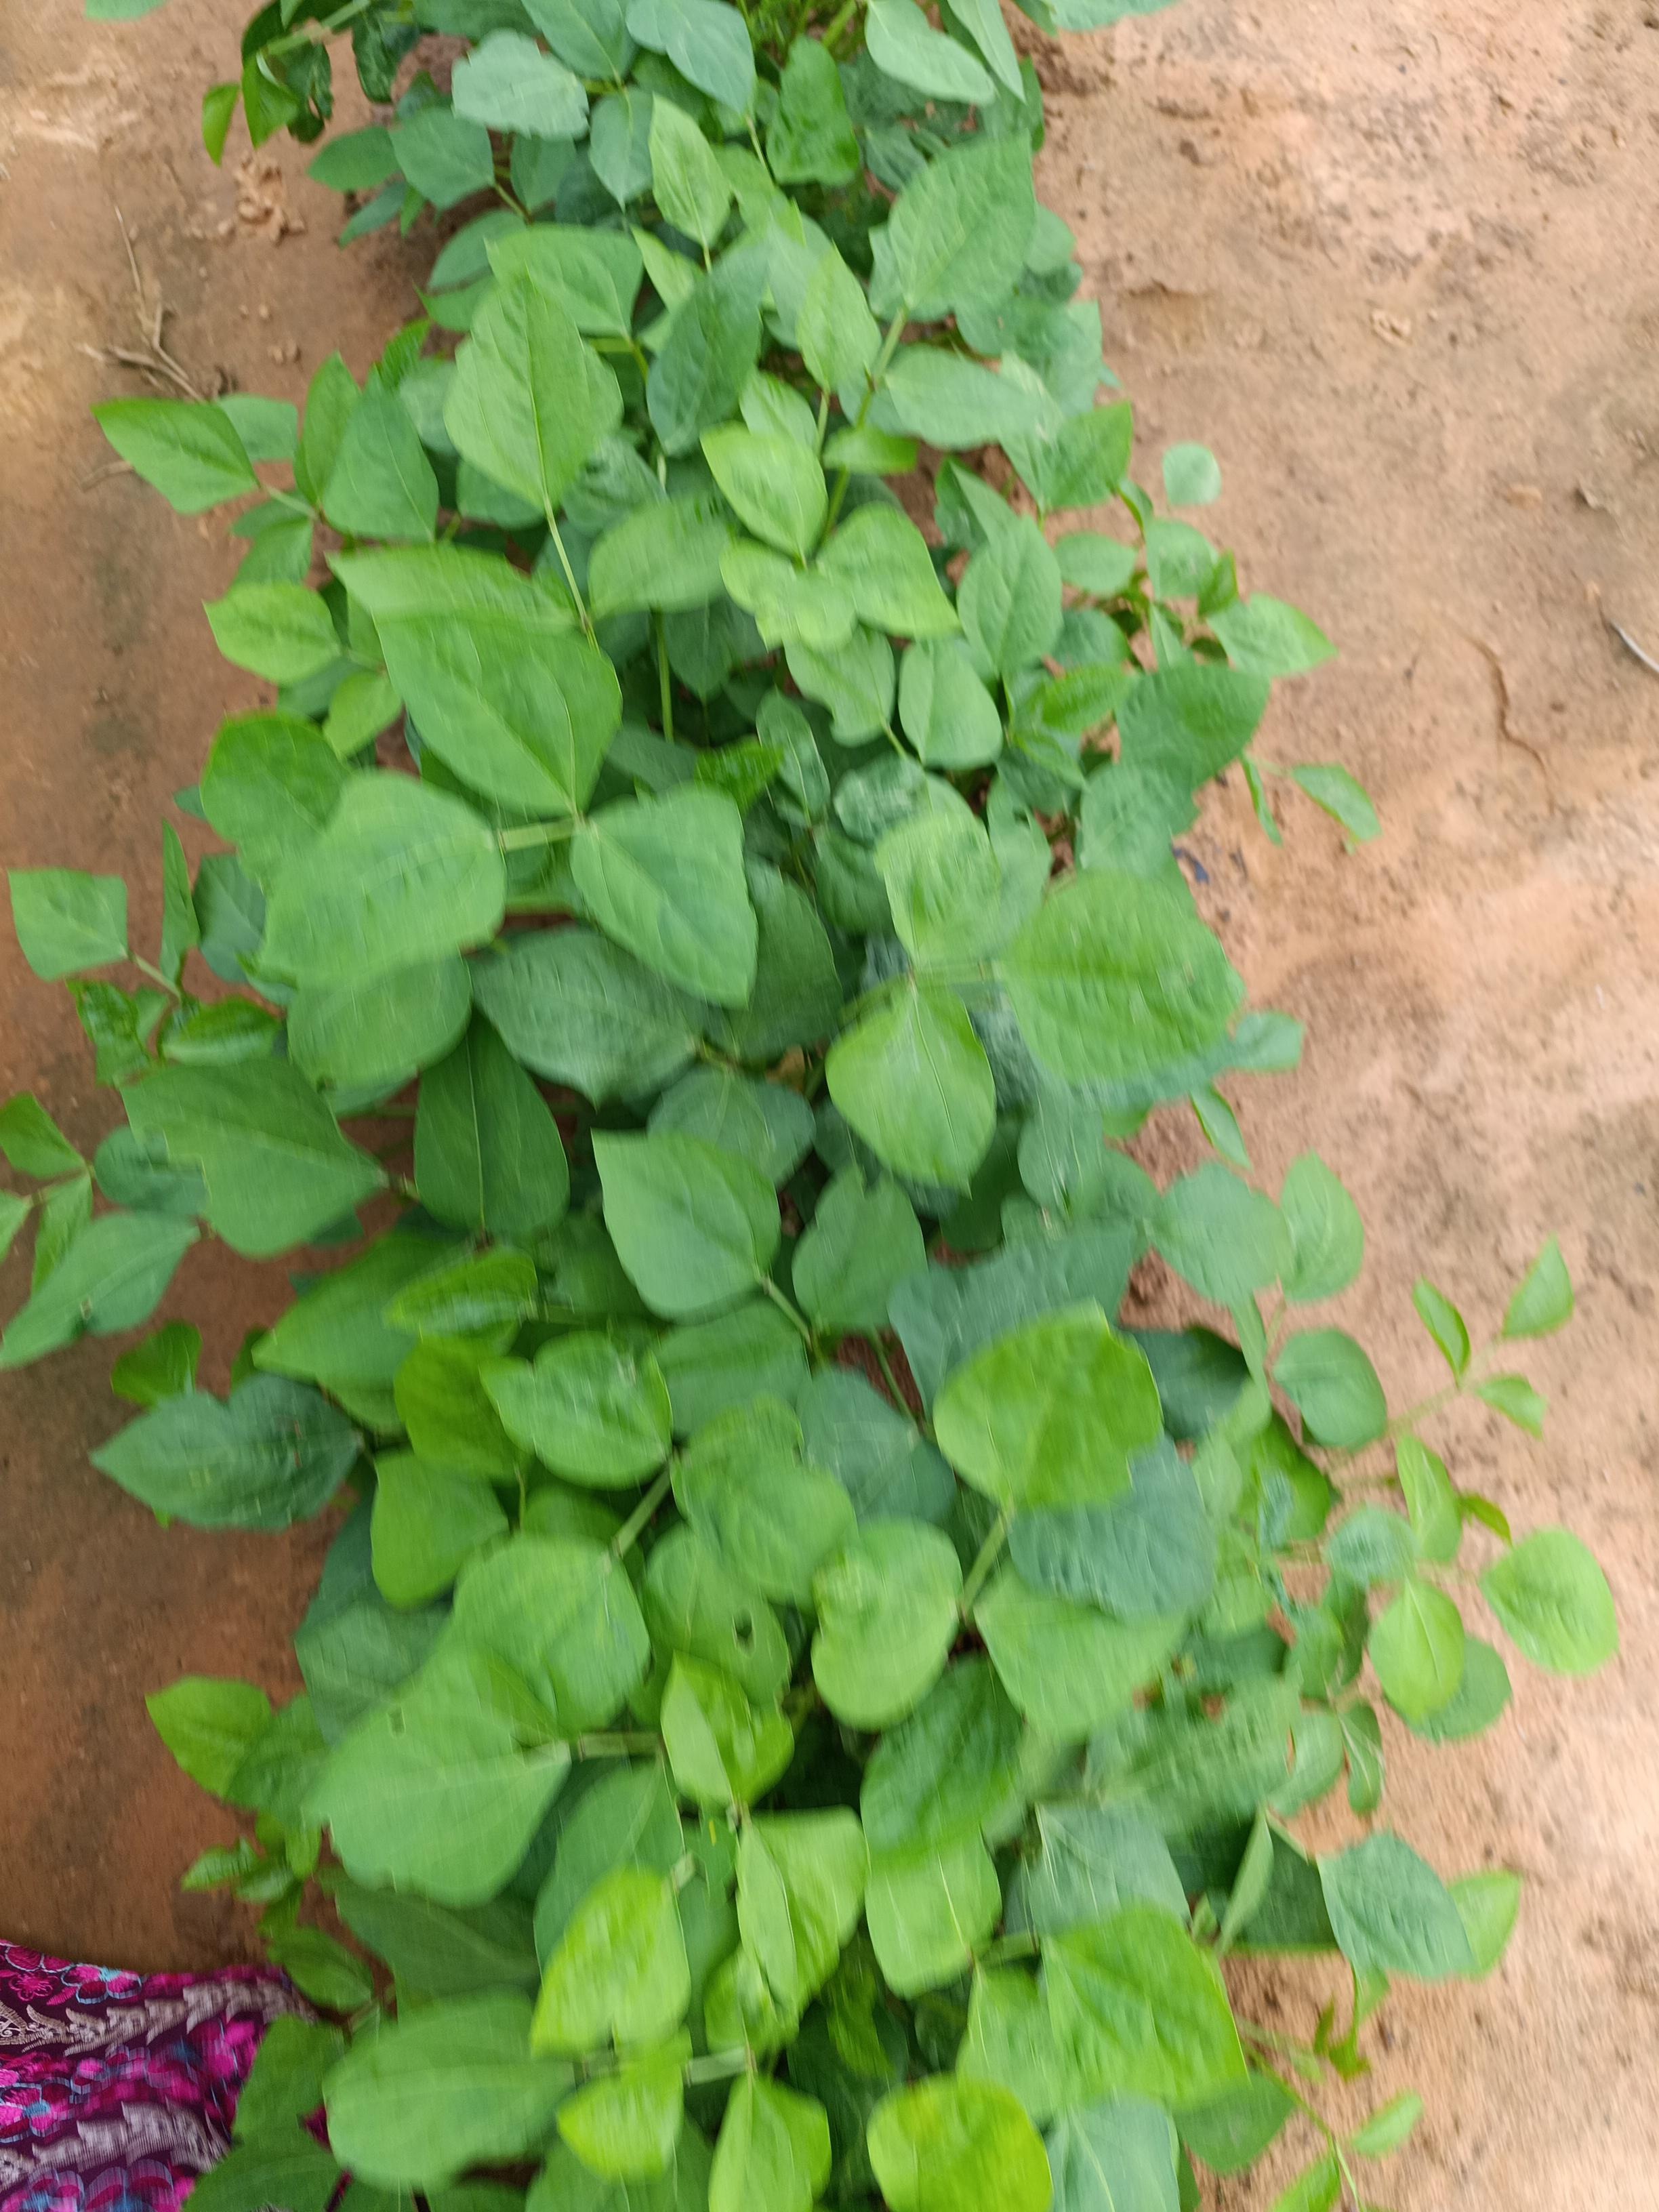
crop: cowpea
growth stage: emergence
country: Nigeria
